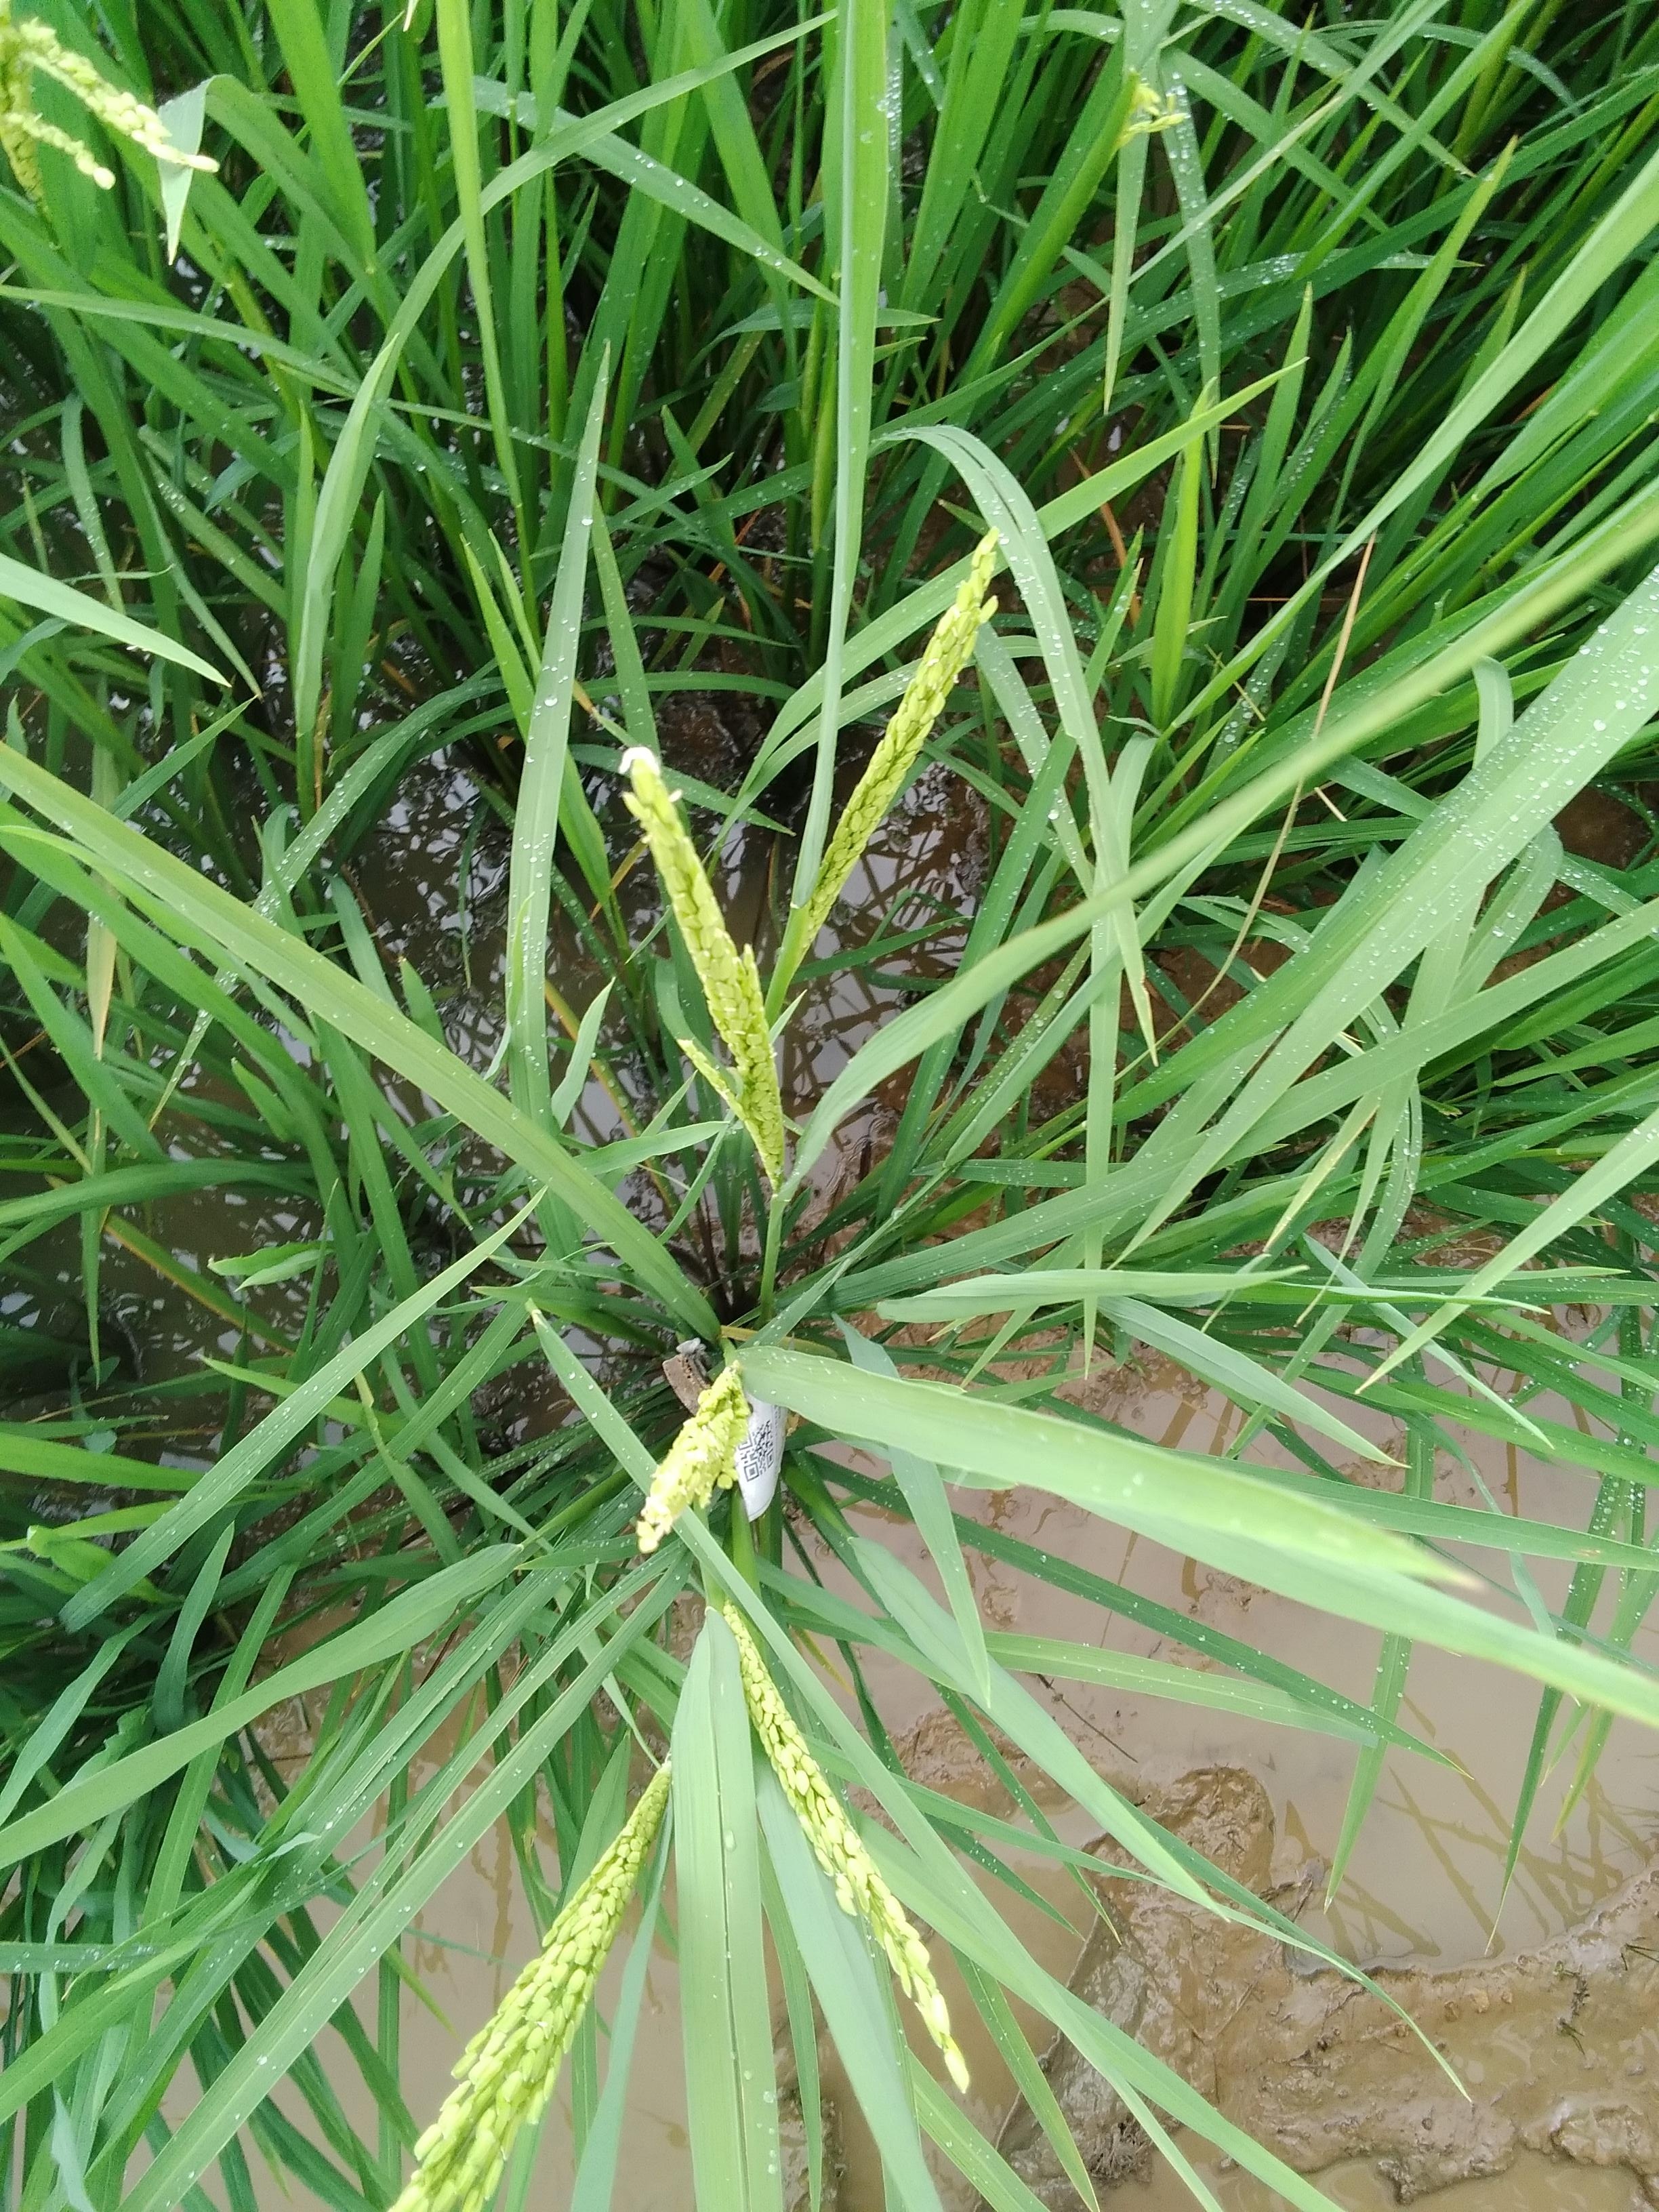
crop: rice
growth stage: flowering
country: Nigeria
